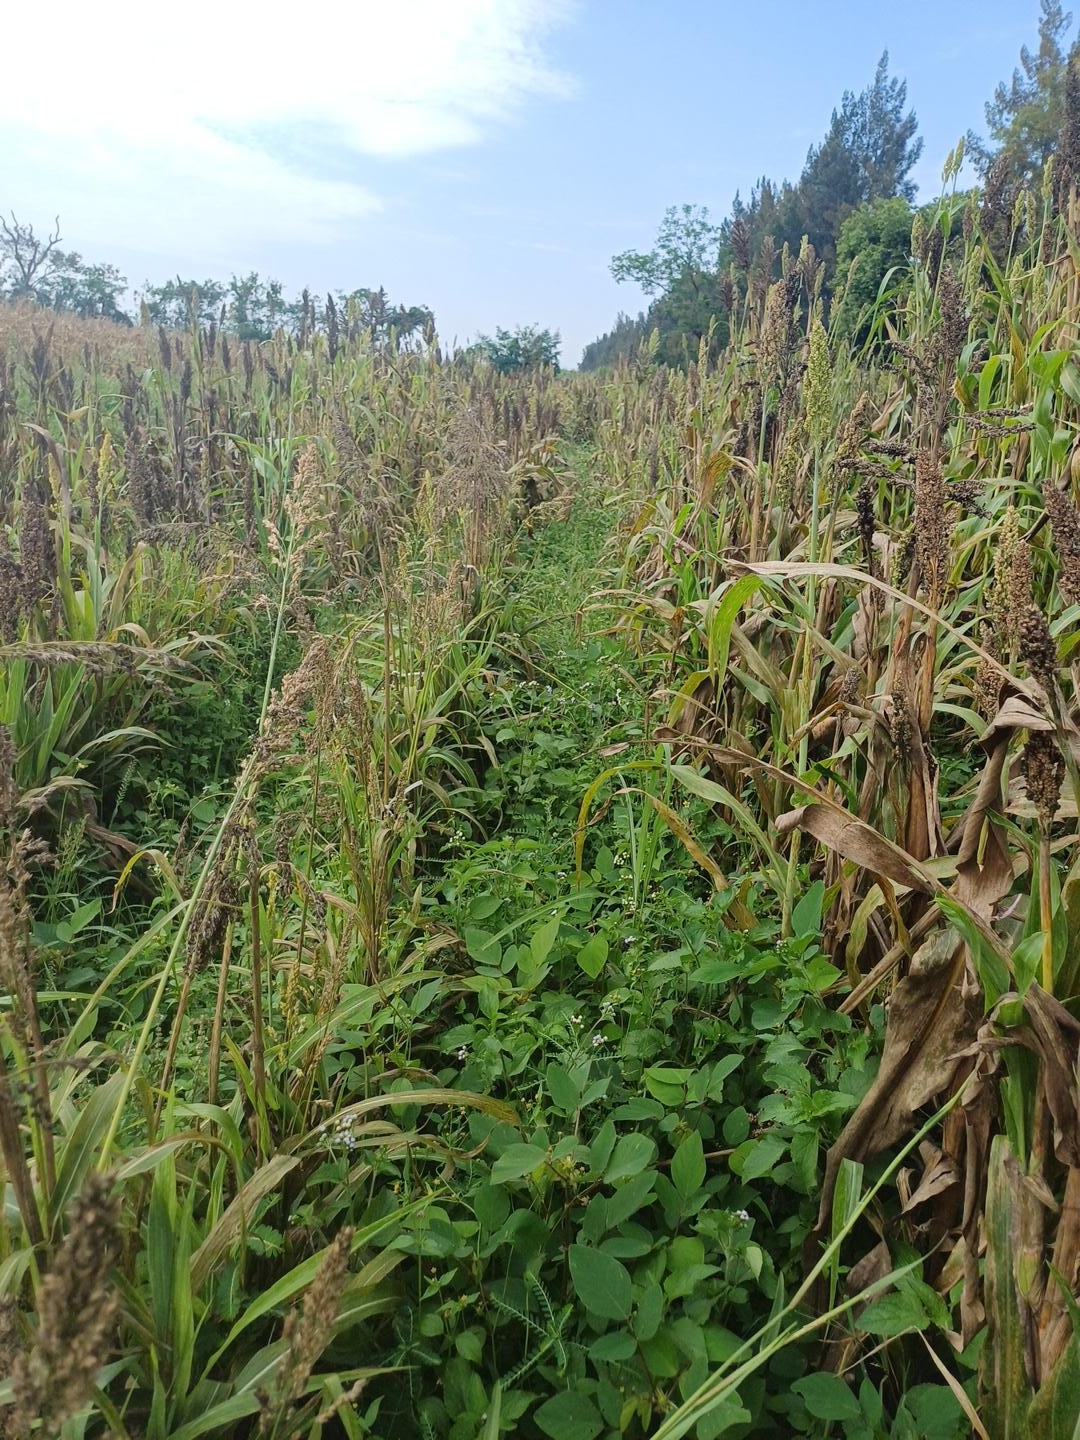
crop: sorghum
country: Kenya
